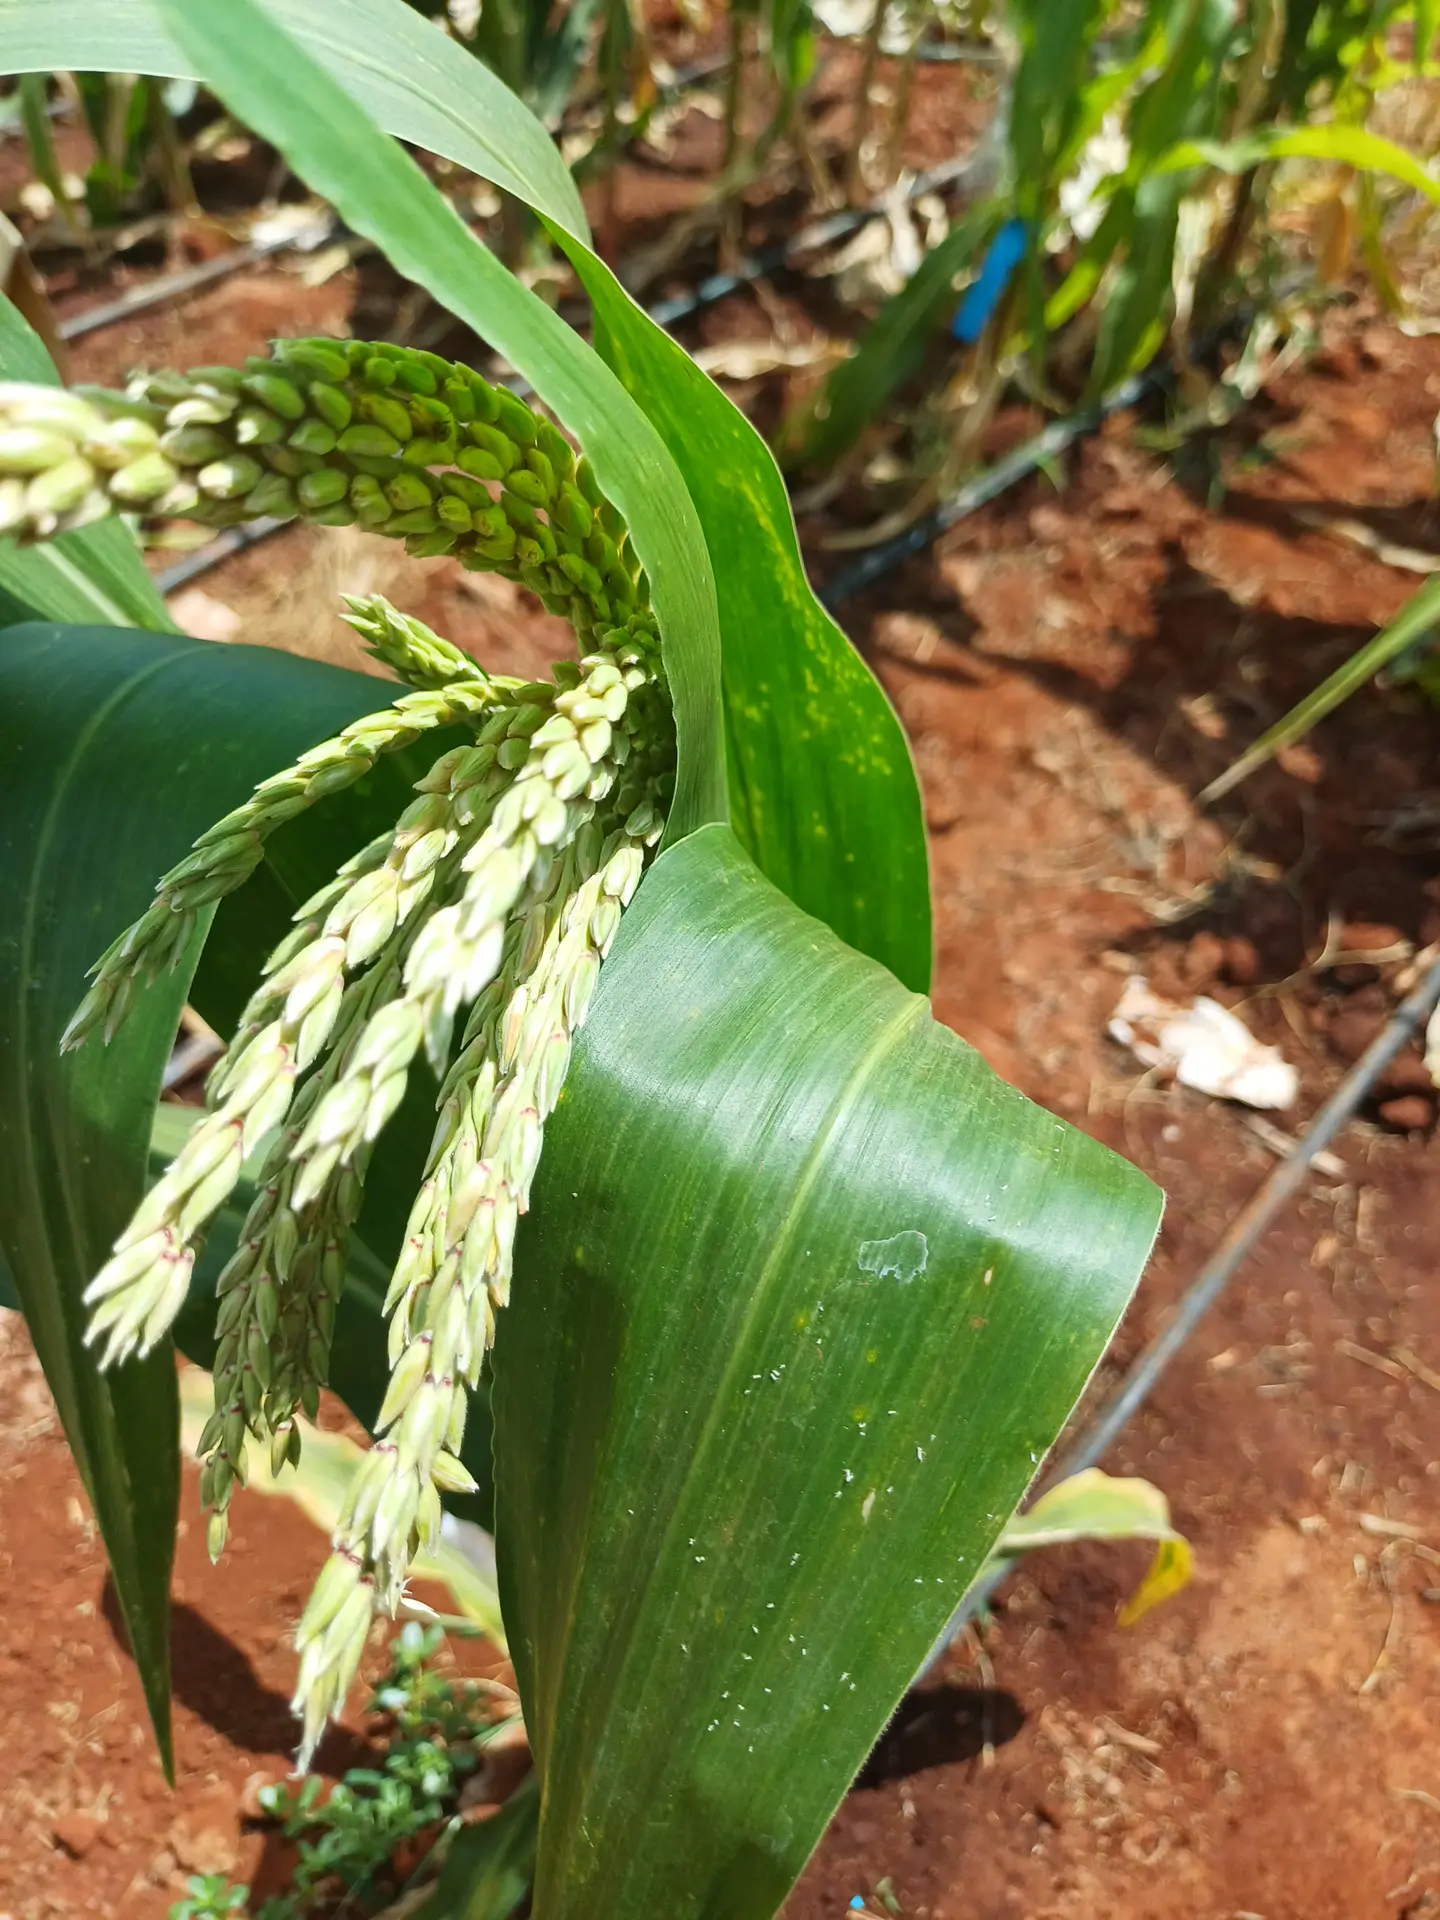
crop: maize
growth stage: flowering
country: Kenya
